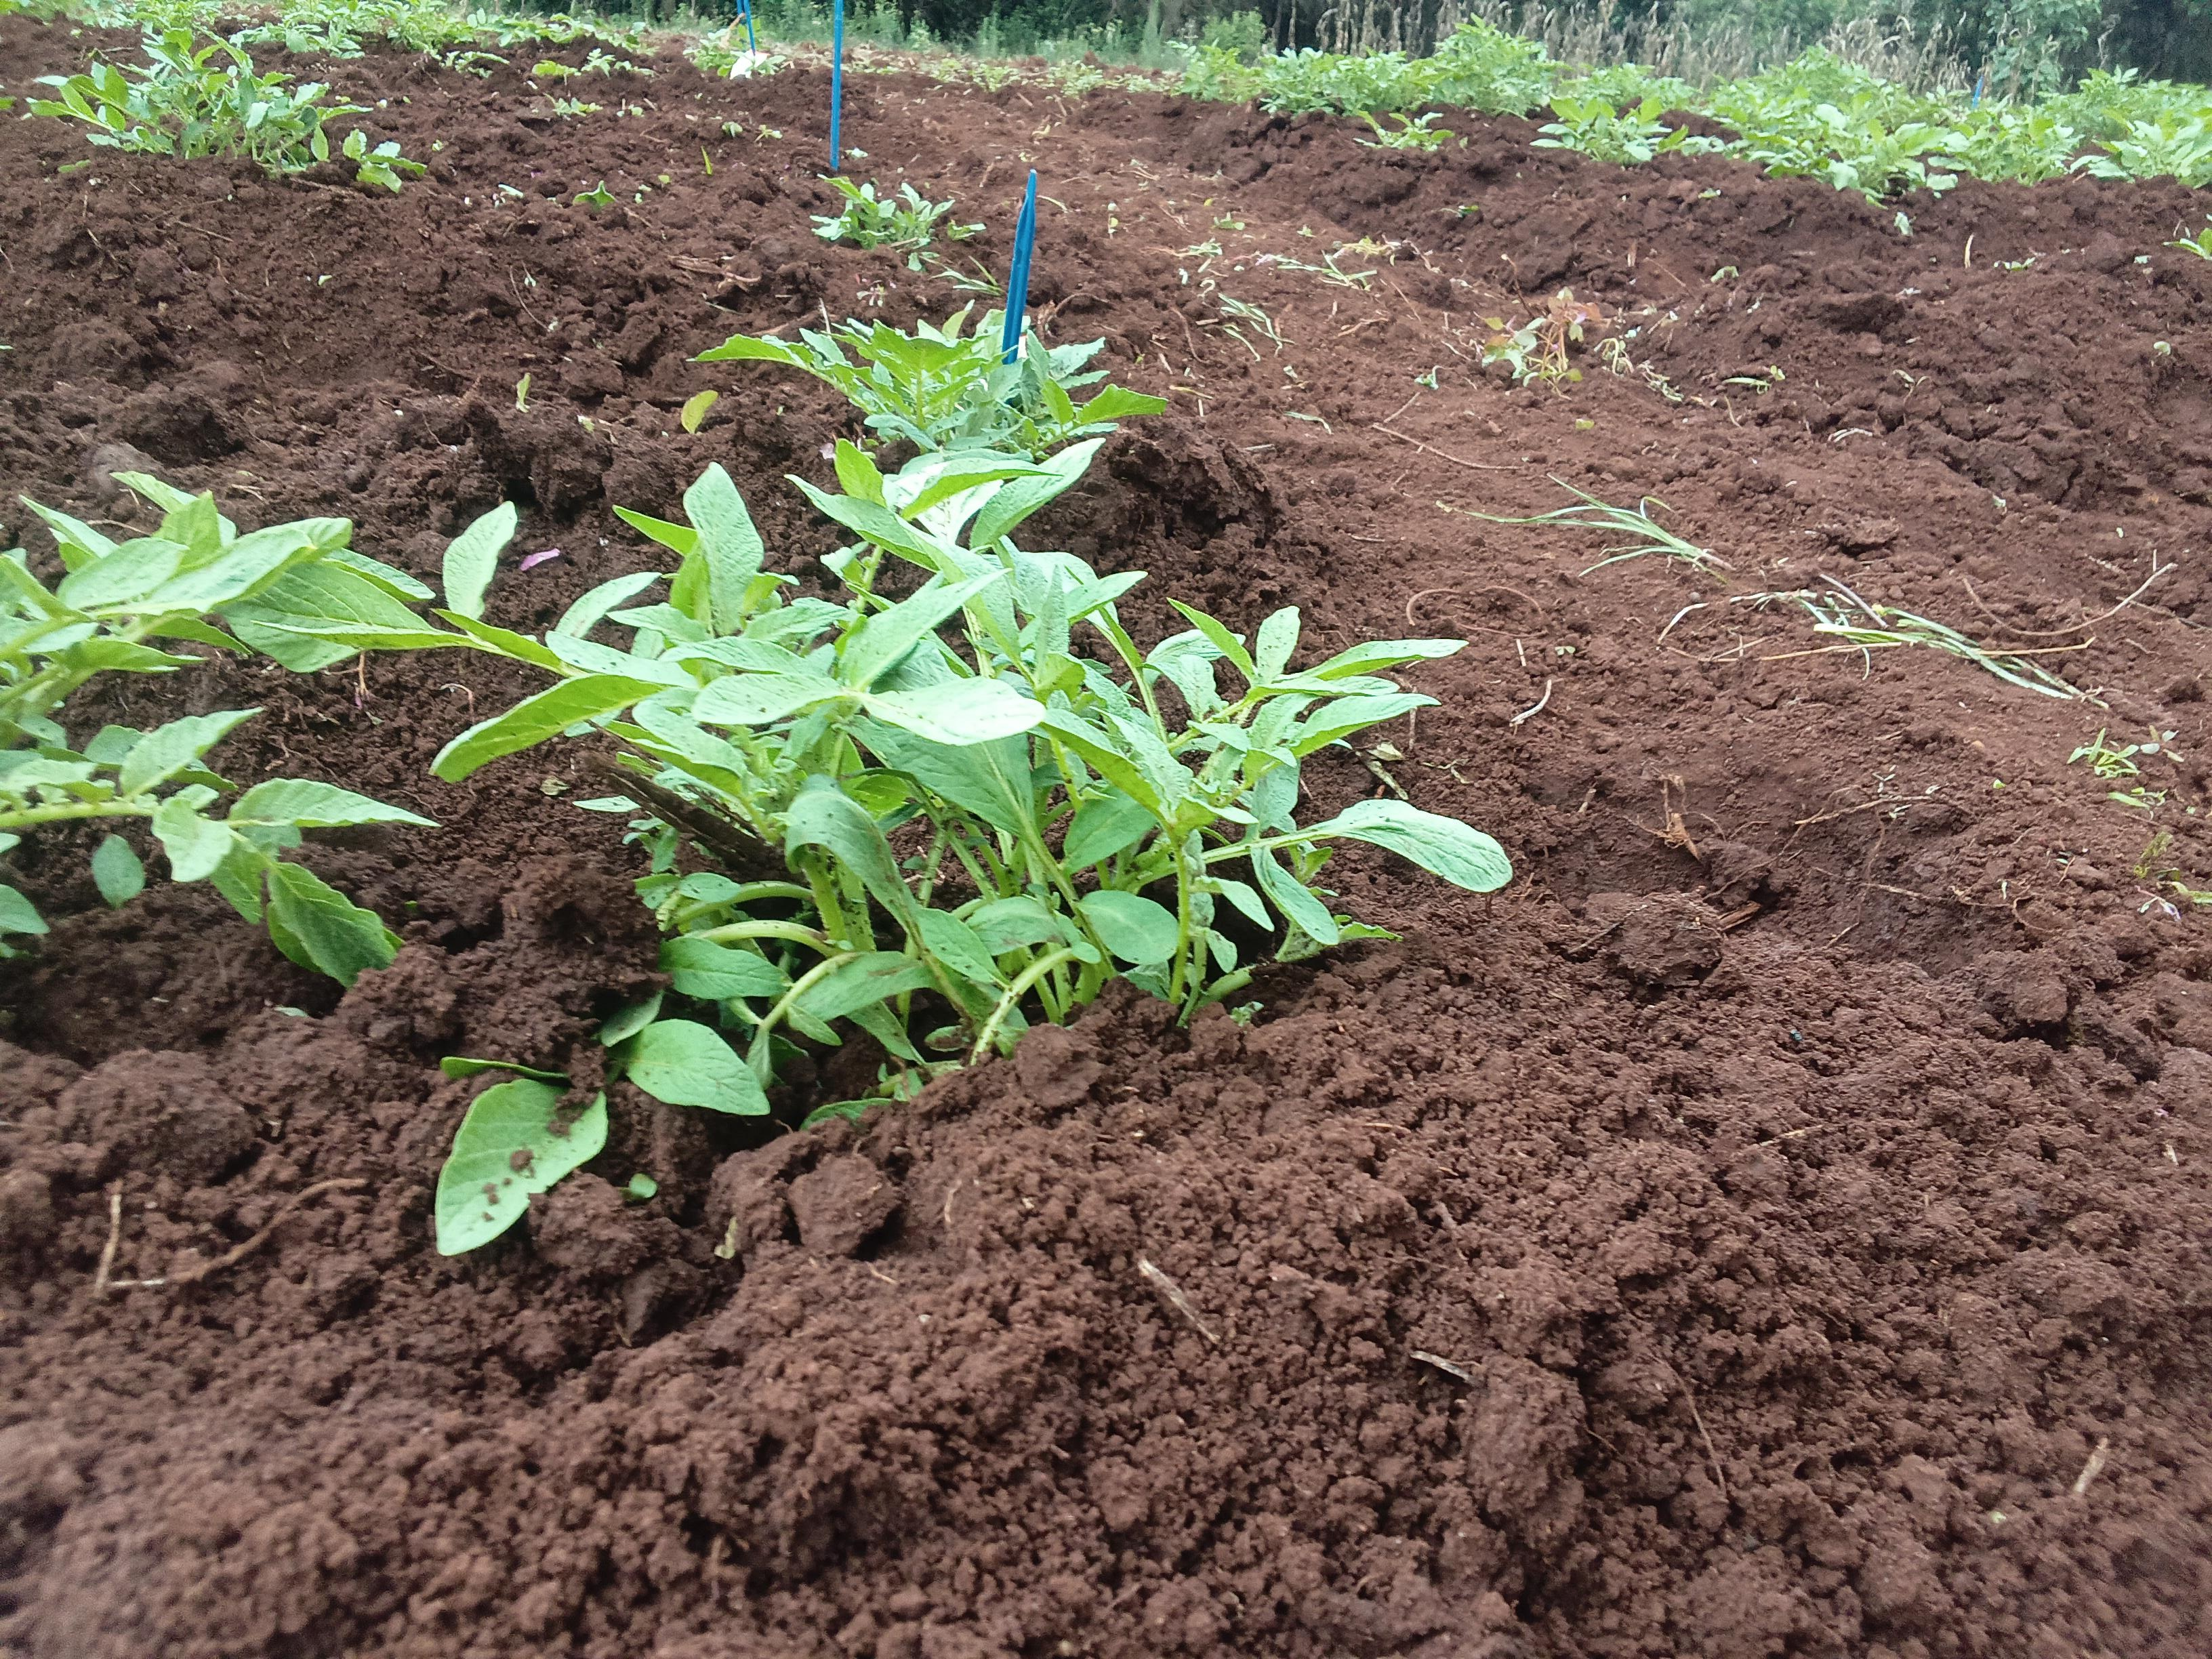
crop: potato
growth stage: sprouting emergence
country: Kenya
